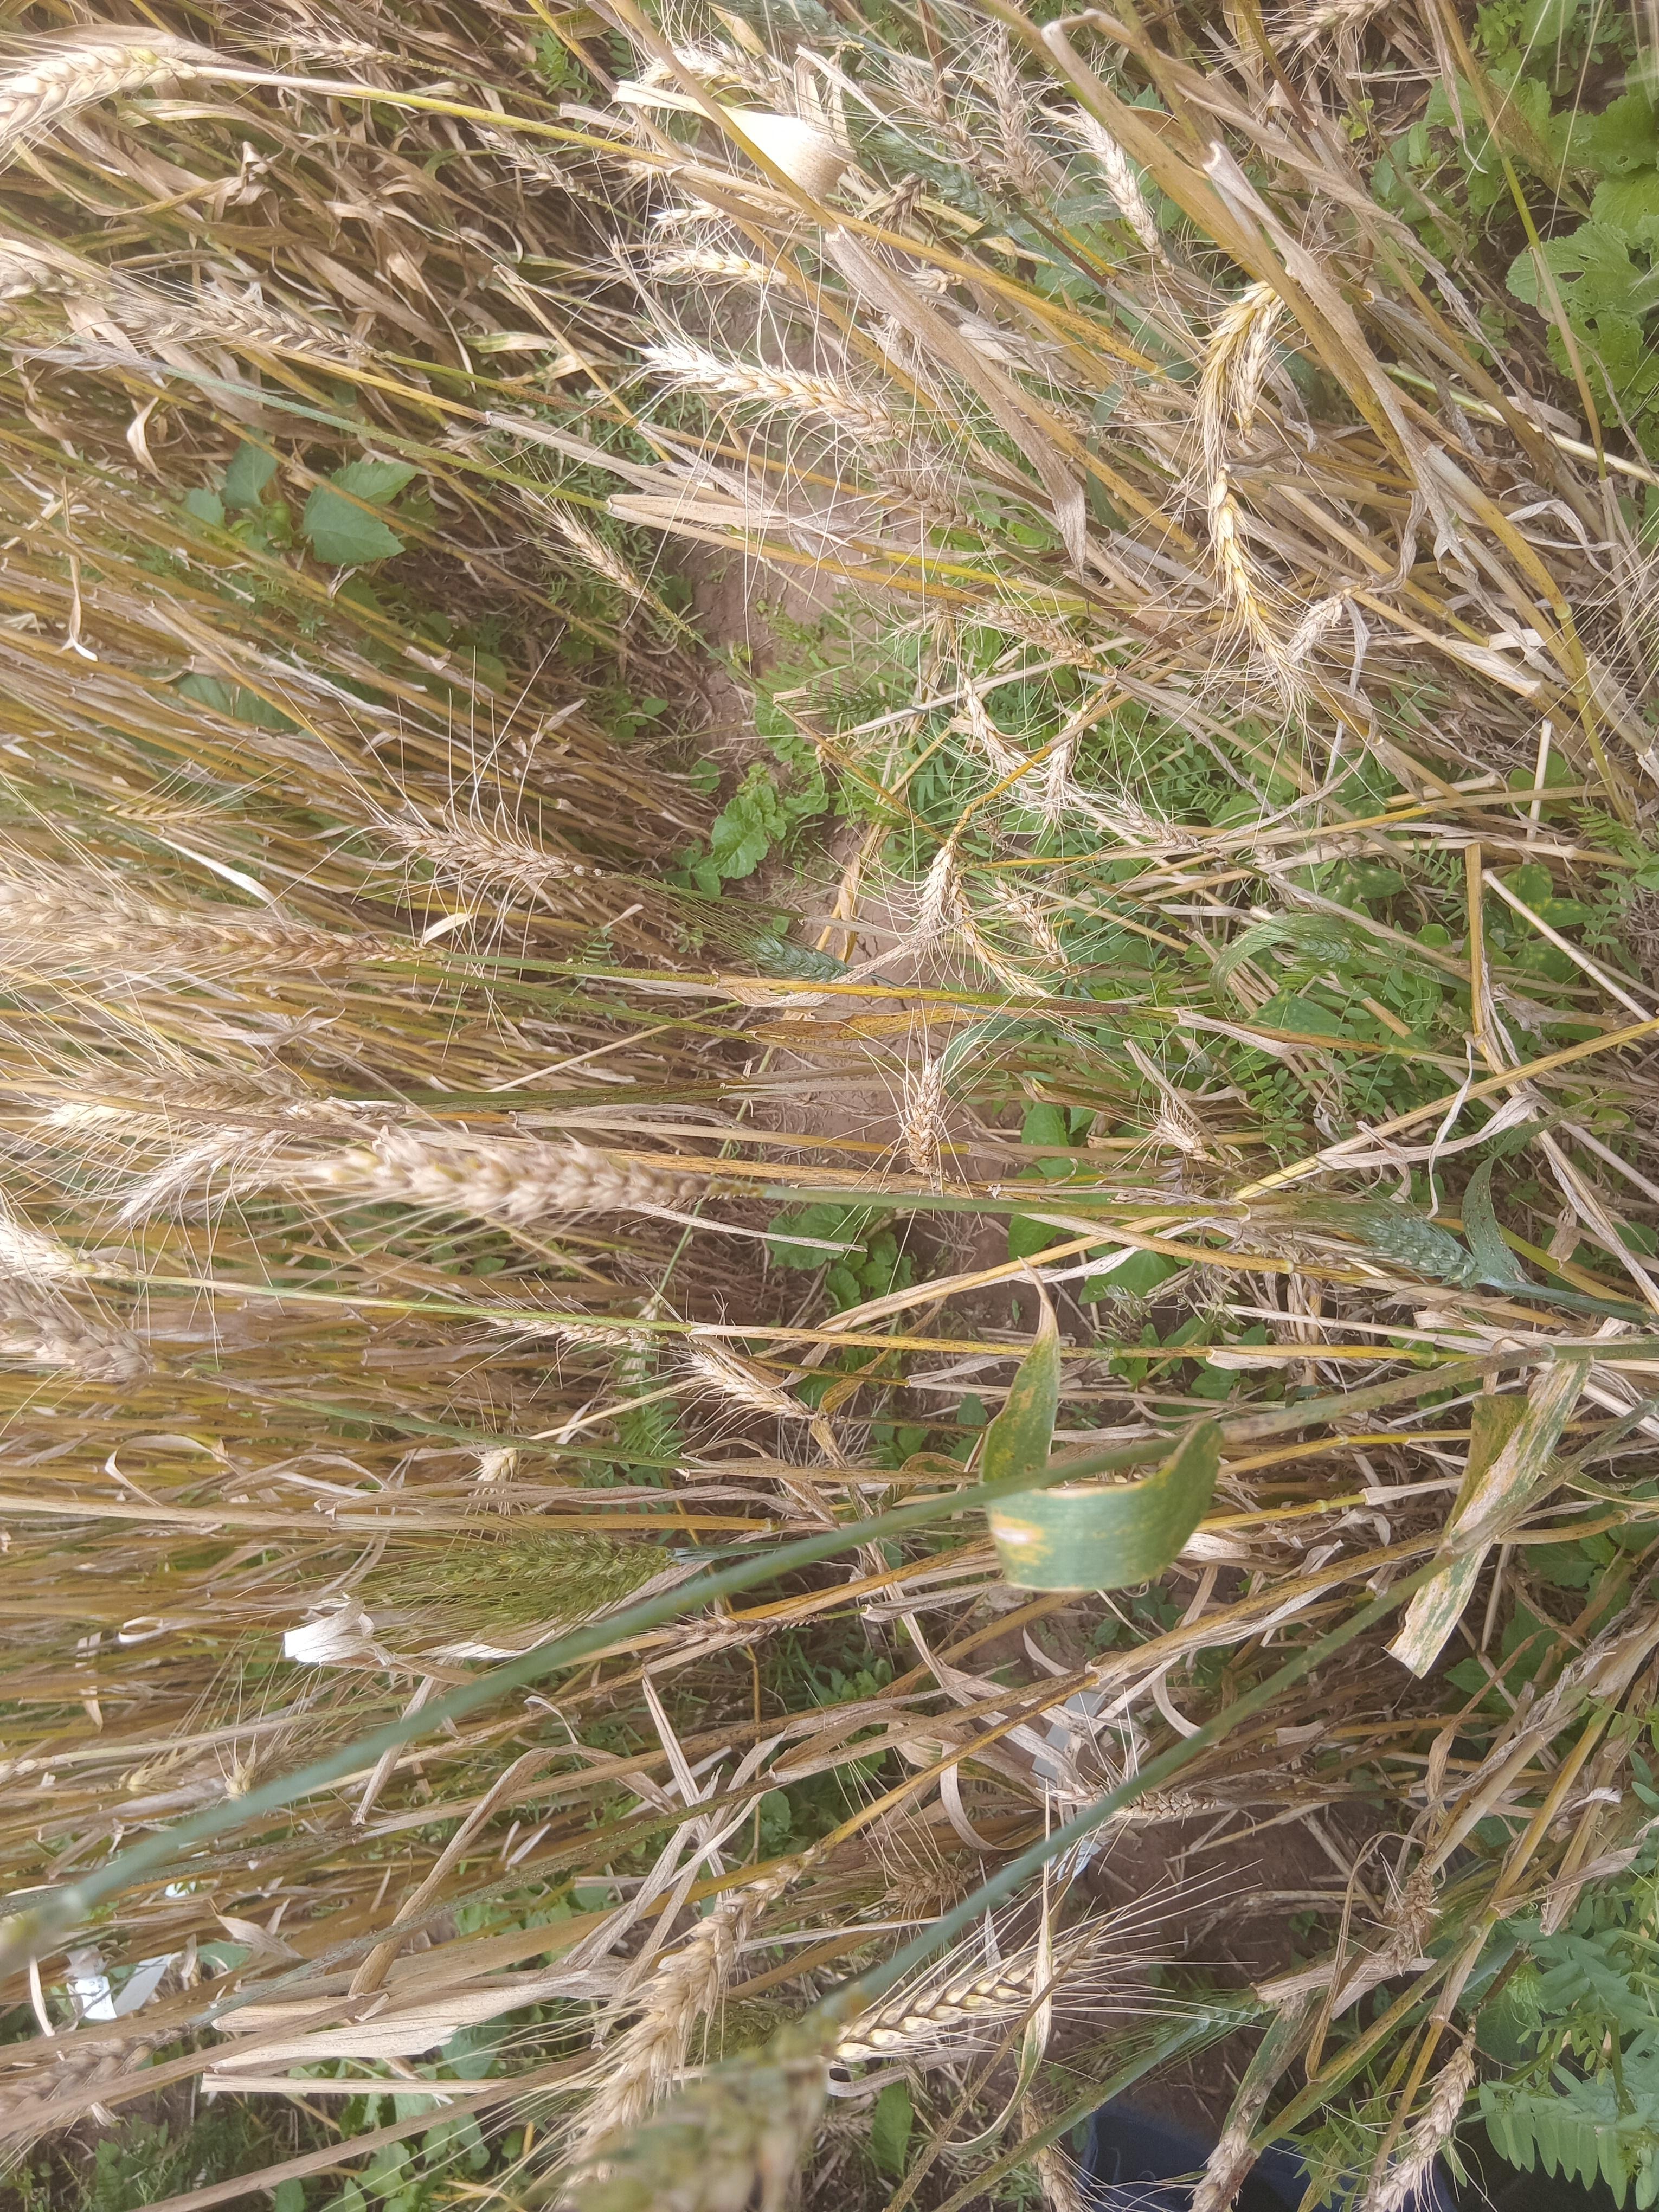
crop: wheat
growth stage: maturity
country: Kenya
